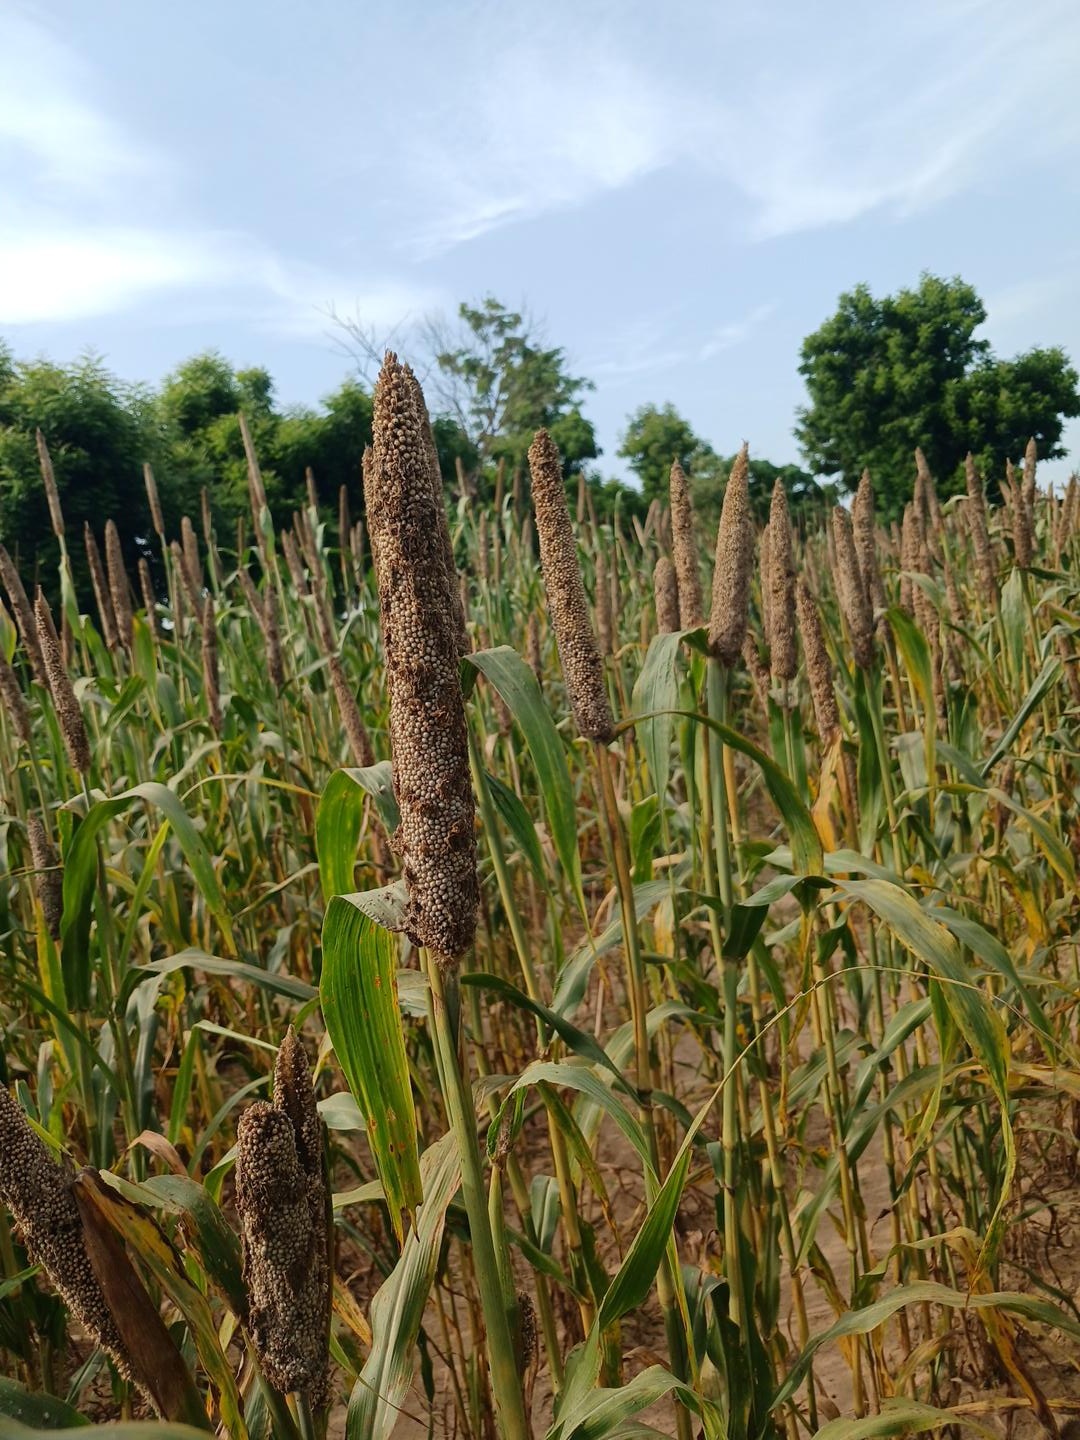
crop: pearl millet
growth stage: maturity
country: Senegal
